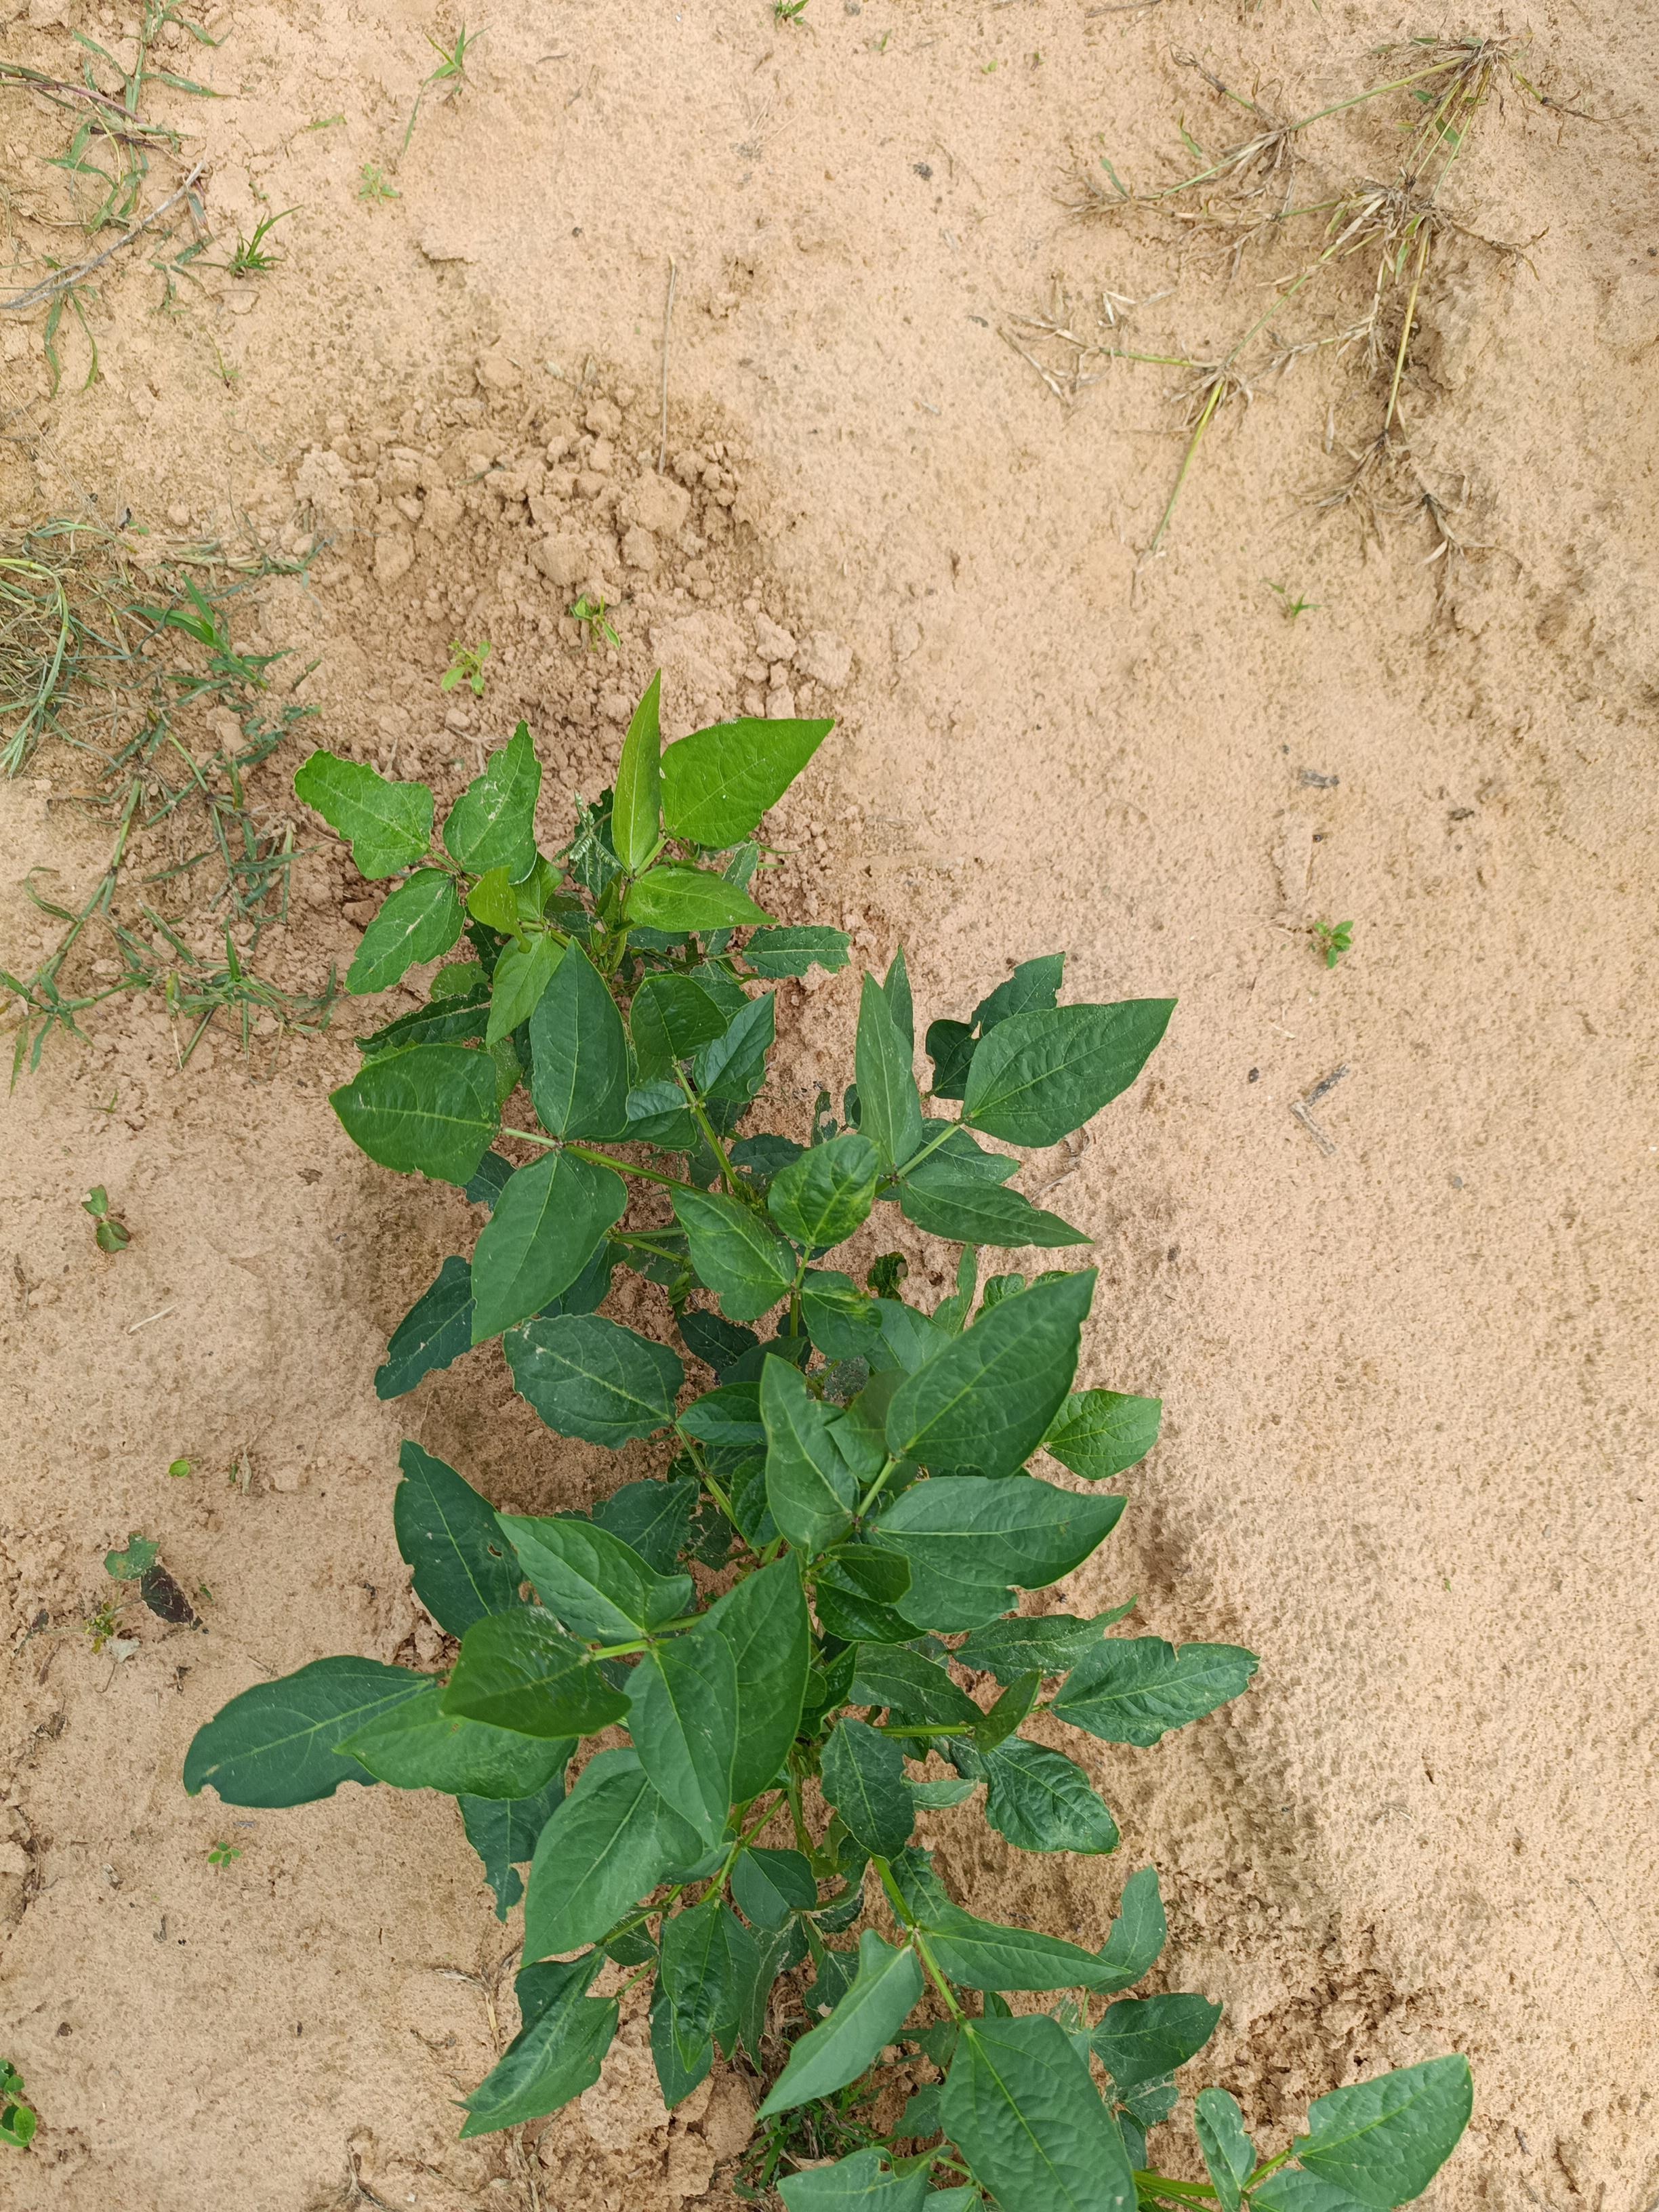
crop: cowpea
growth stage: emergence
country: Nigeria
